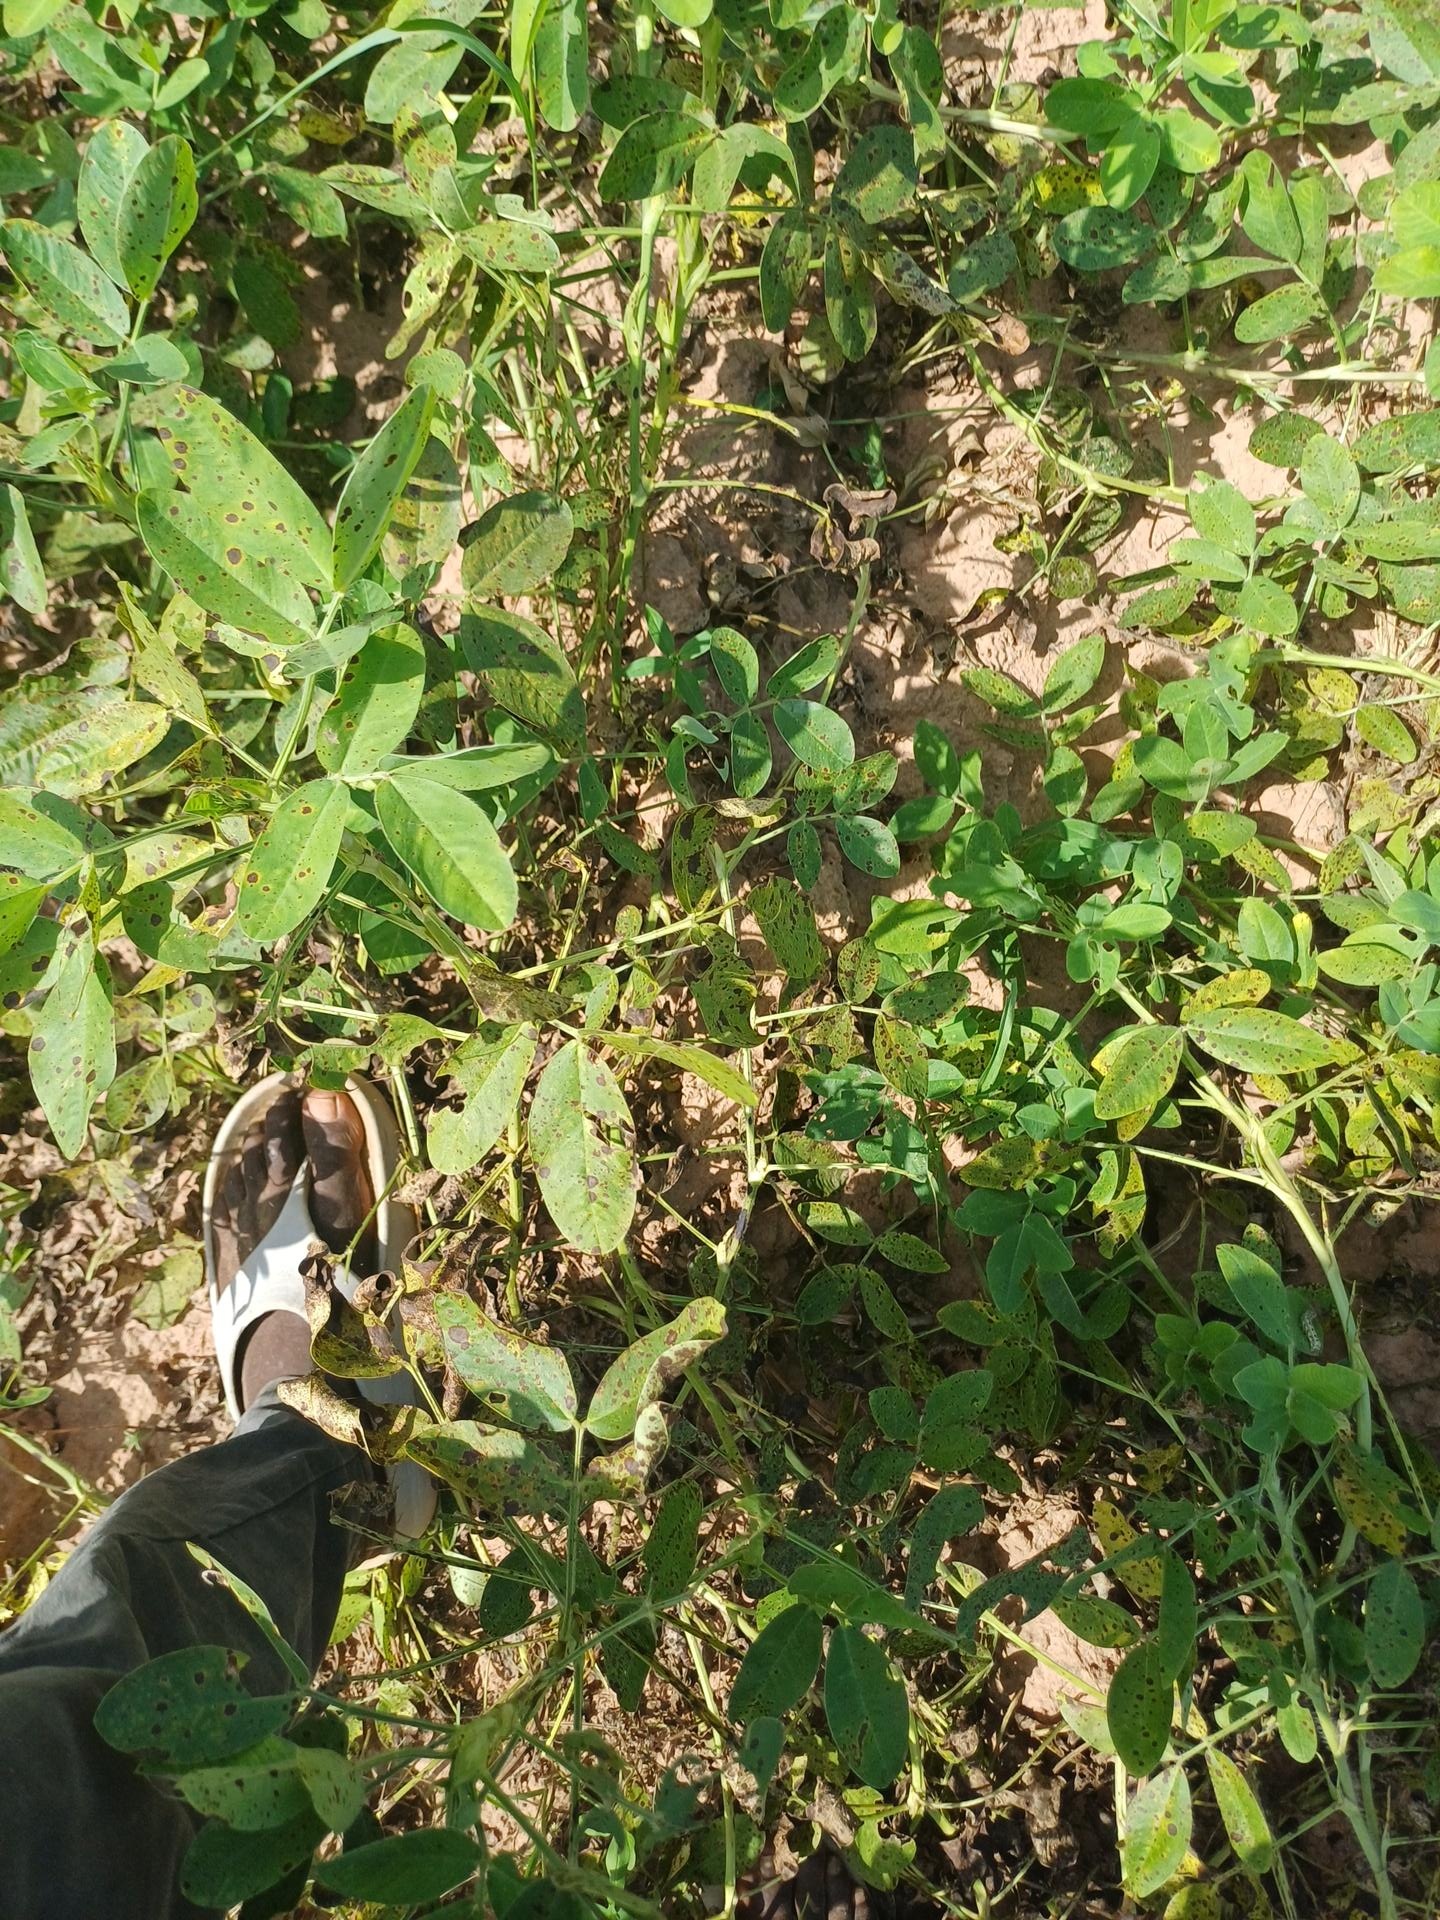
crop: groundnut
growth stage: flowering
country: Senegal
